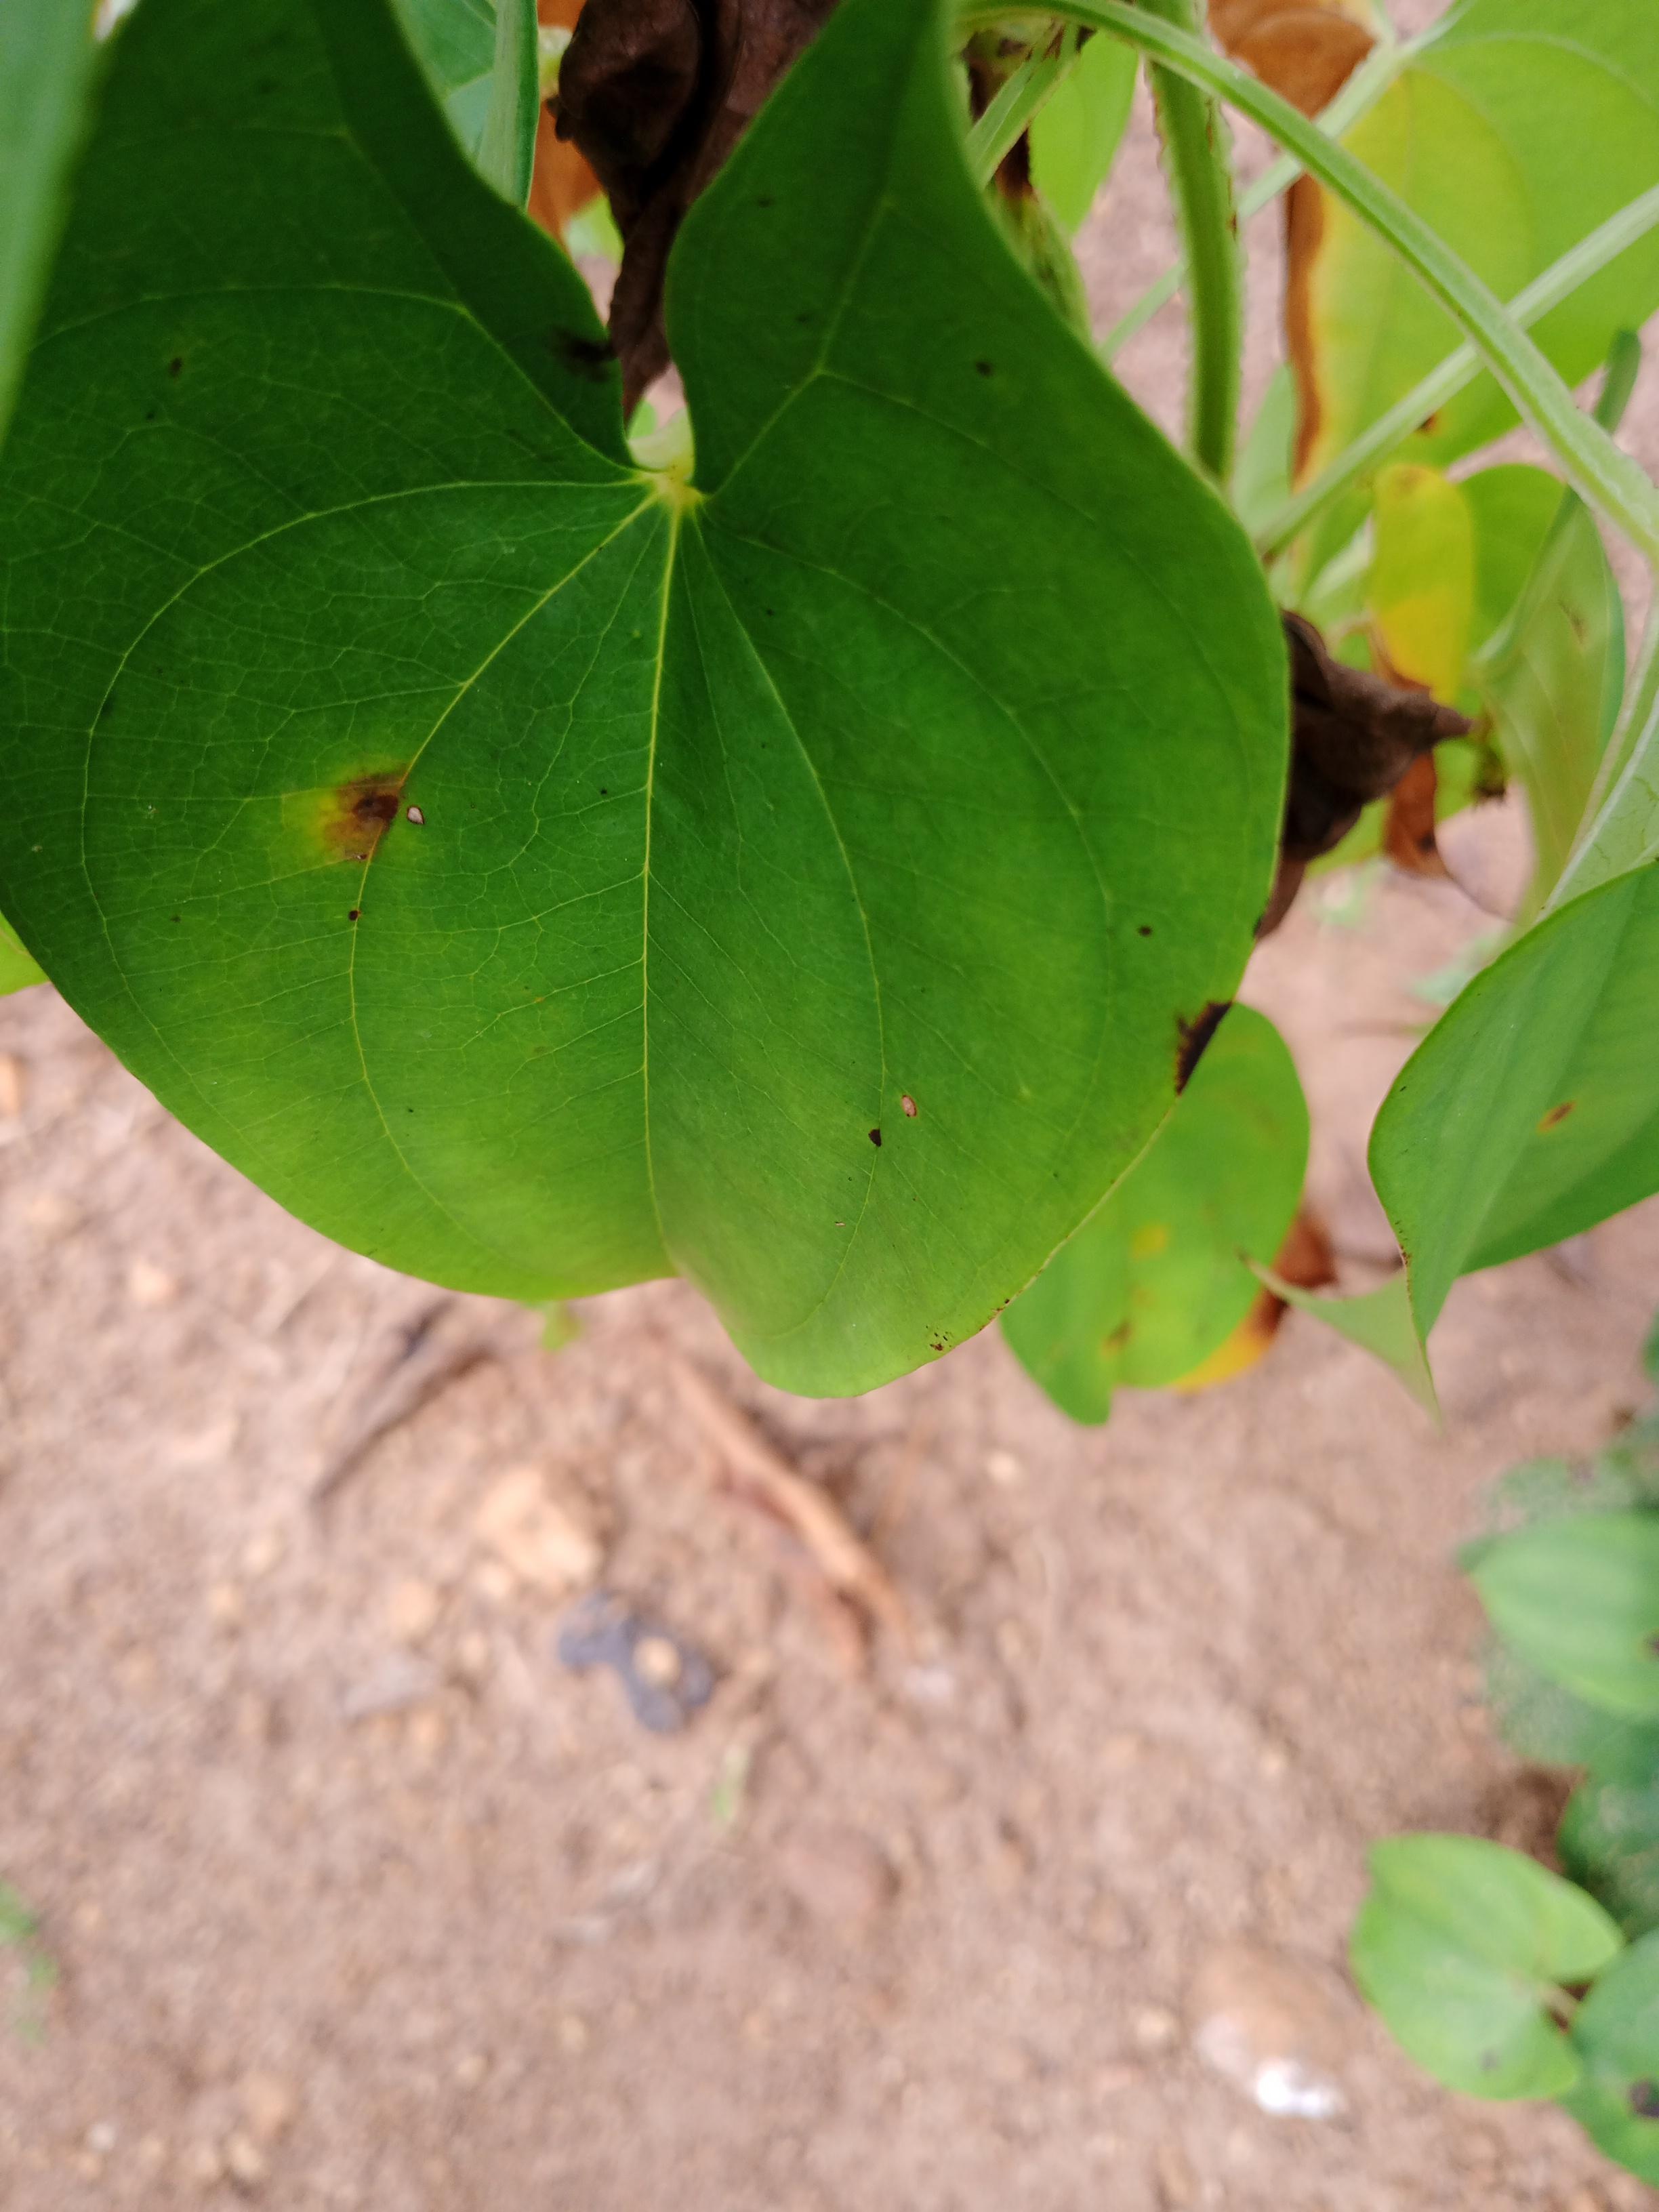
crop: yam
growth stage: vegetative
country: Nigeria
